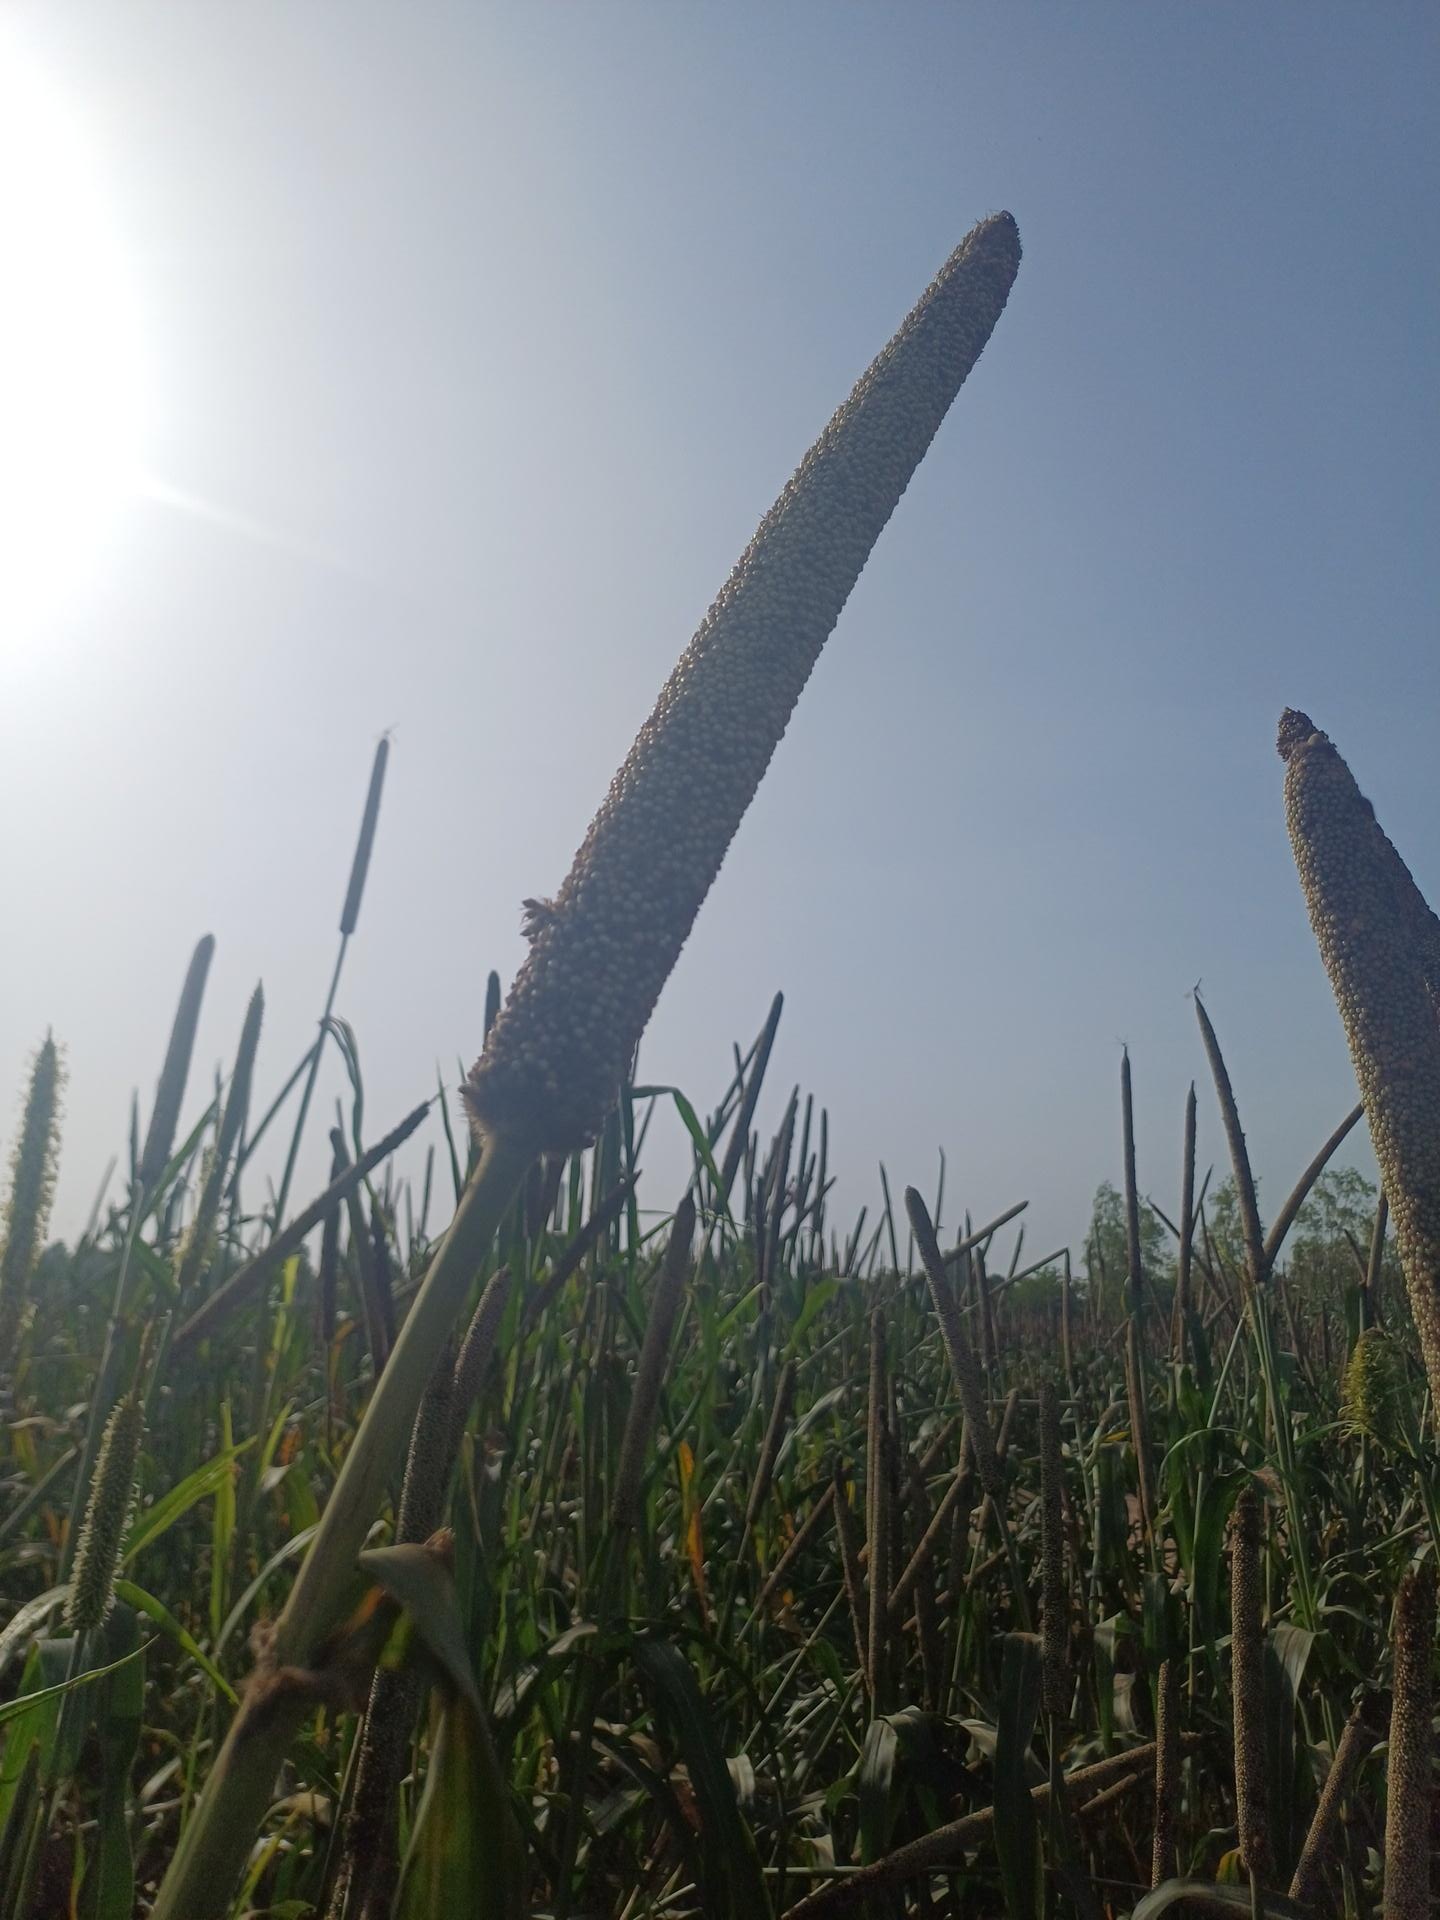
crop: pearl millet
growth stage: filling grain
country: Senegal
